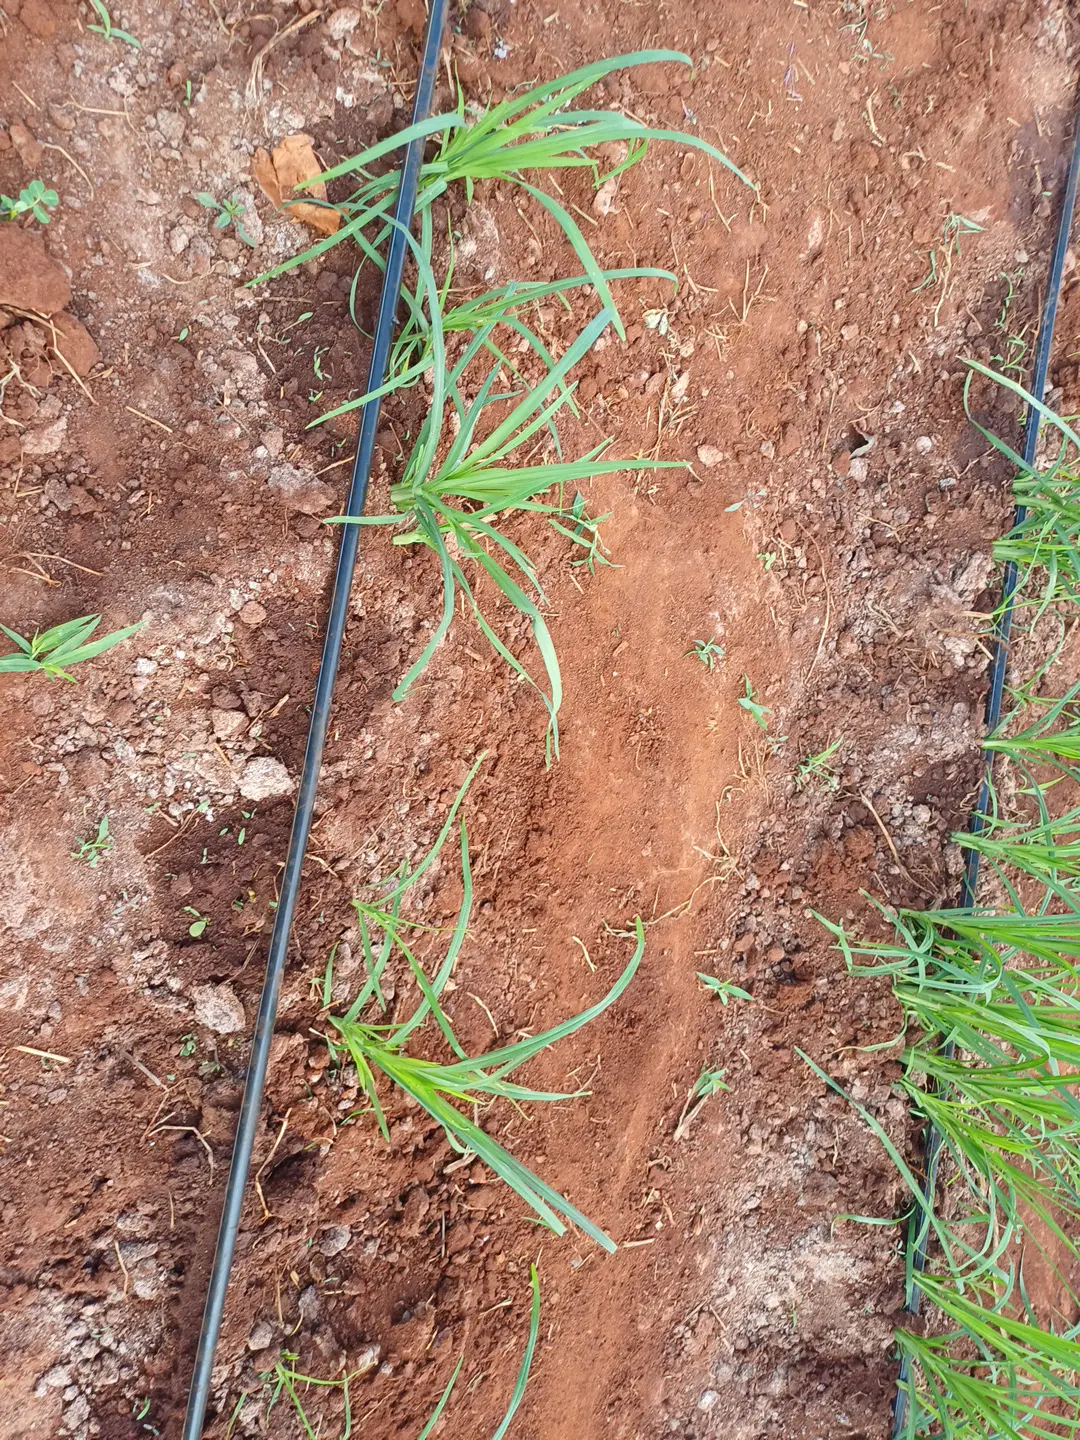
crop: finger millet
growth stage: elongation stem
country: Kenya
